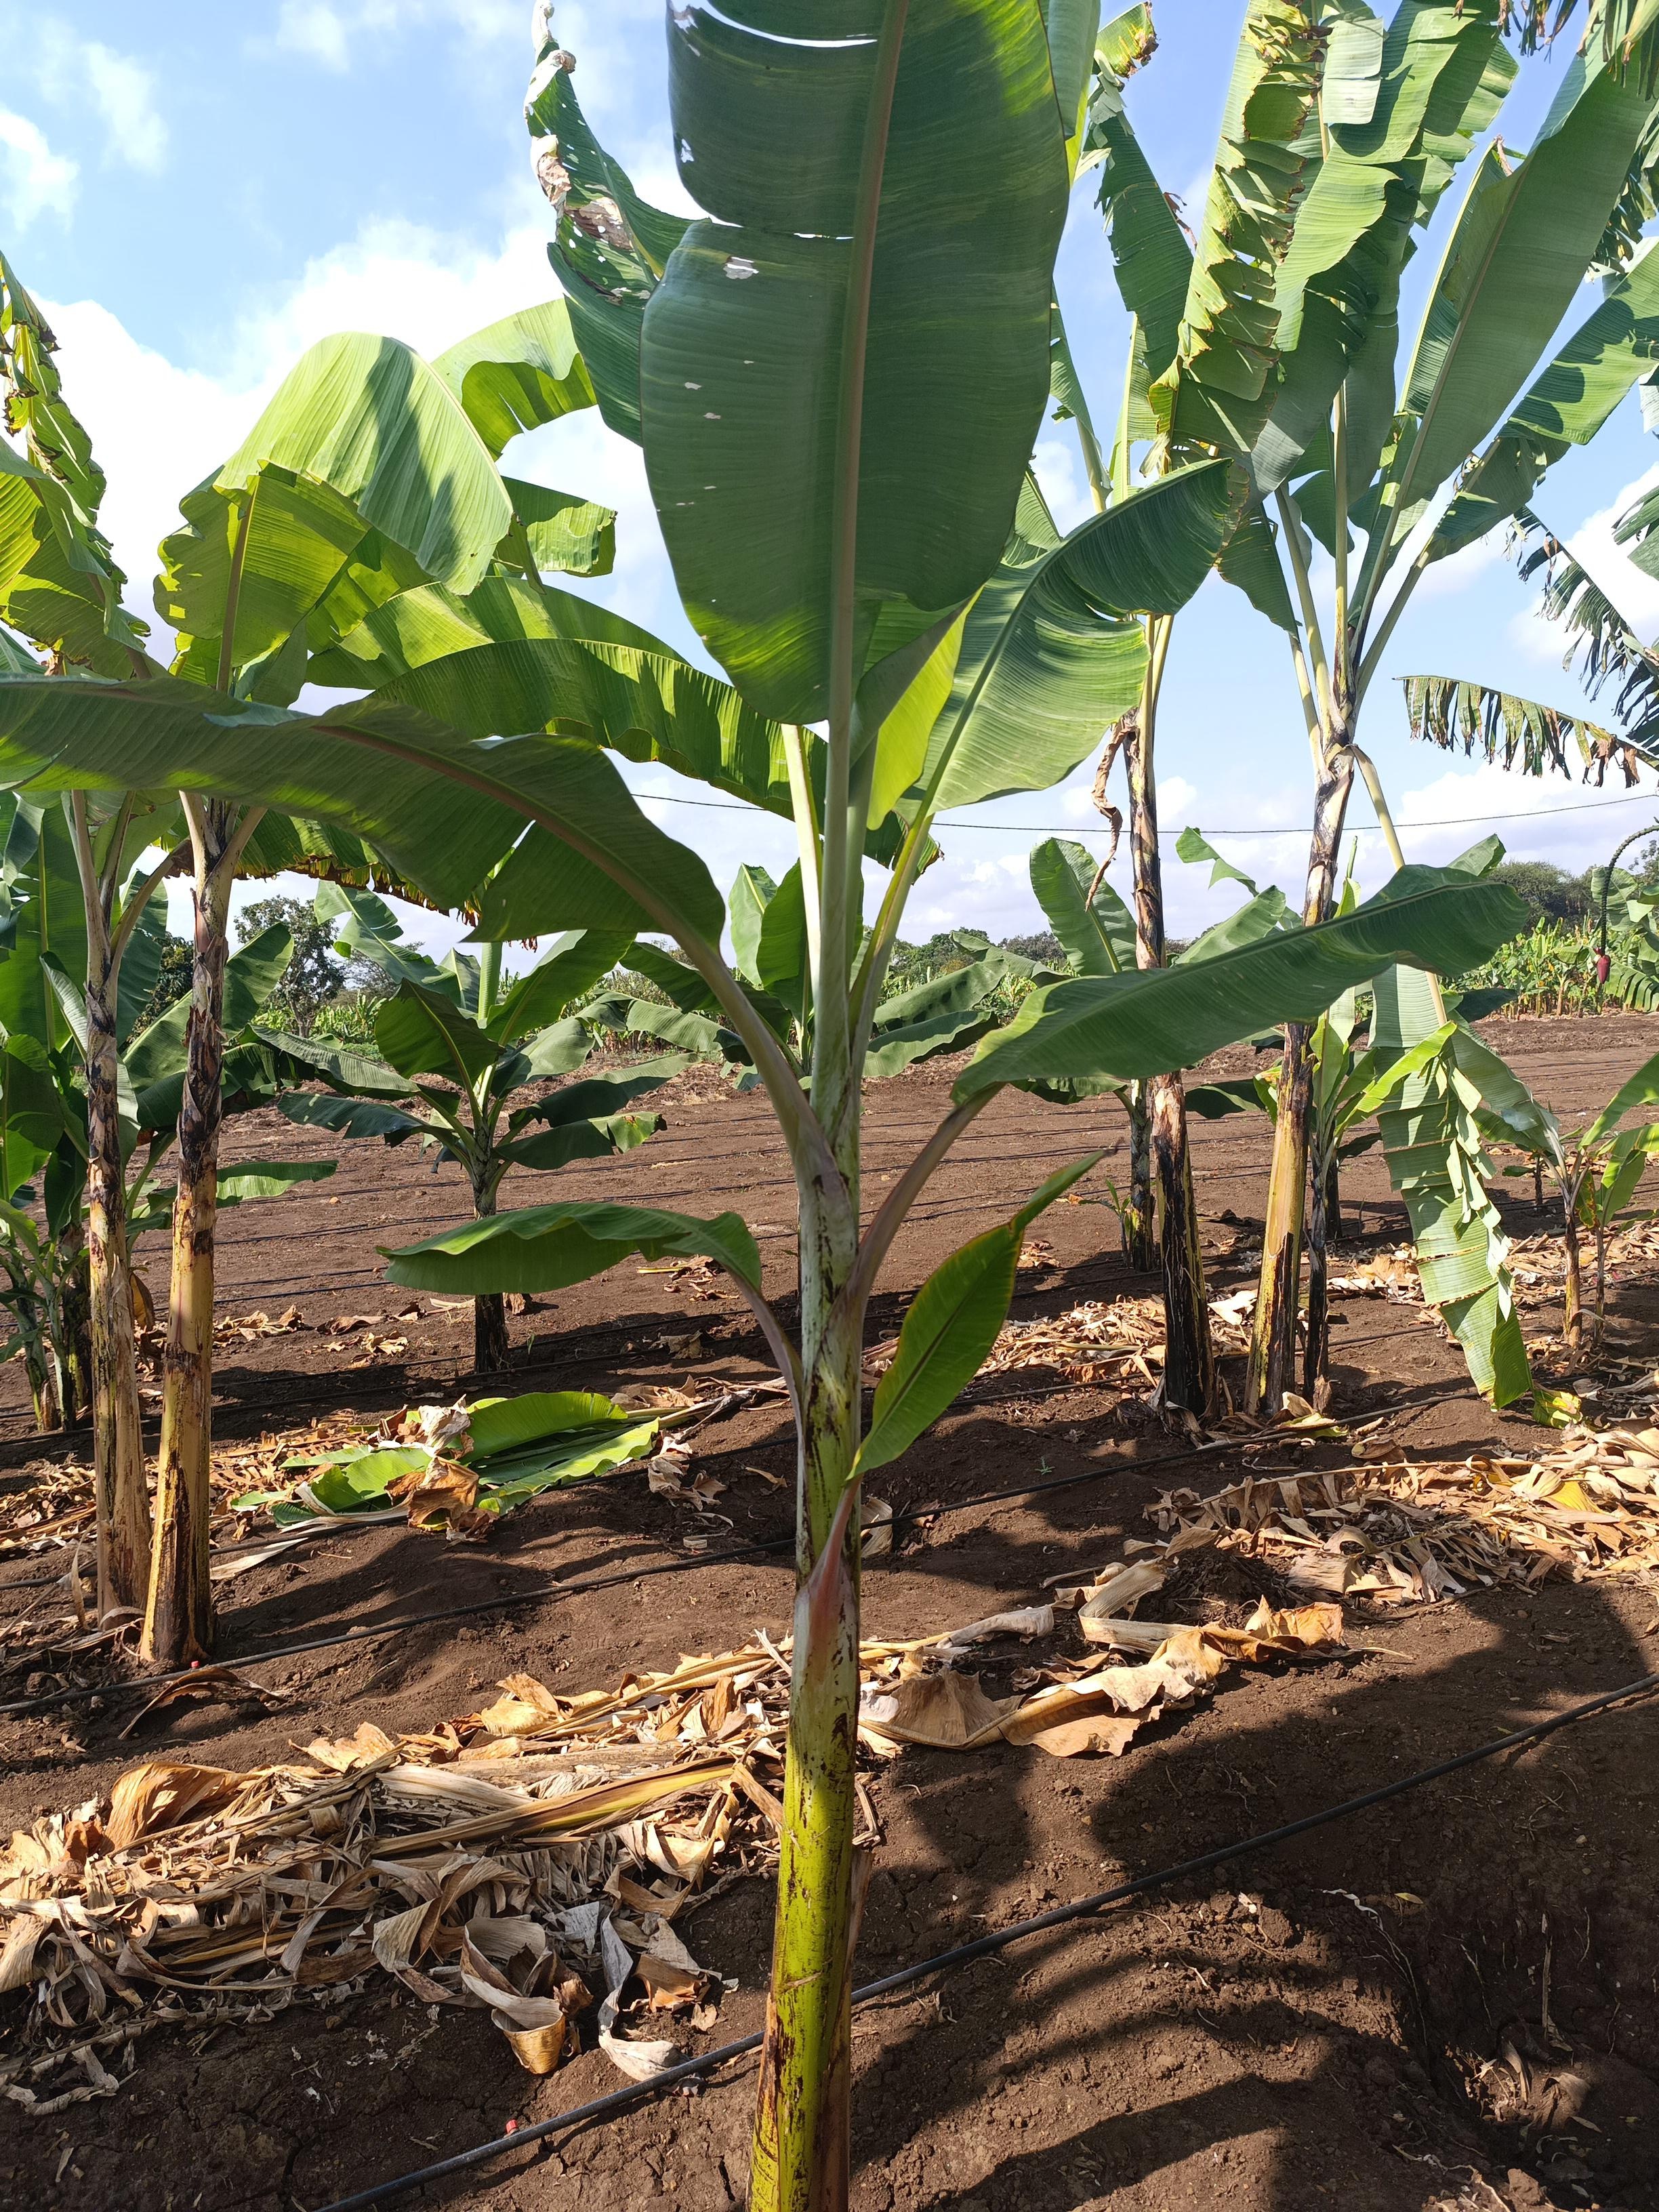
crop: banana
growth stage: vegetative
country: Tanzania
